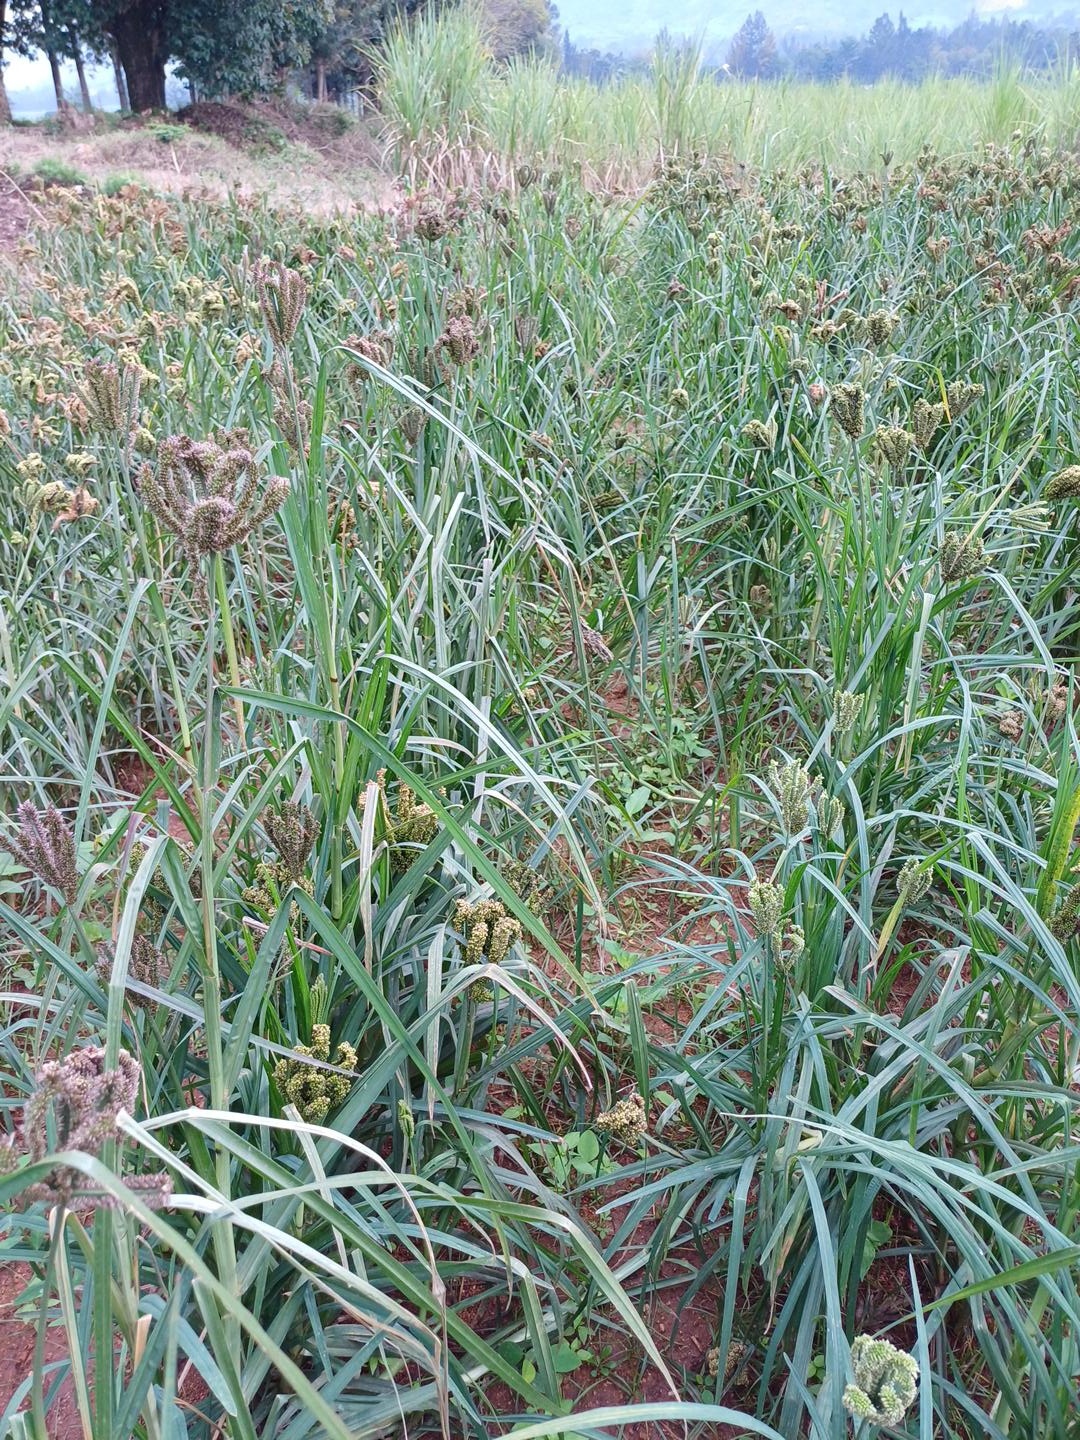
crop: finger millet
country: Kenya
